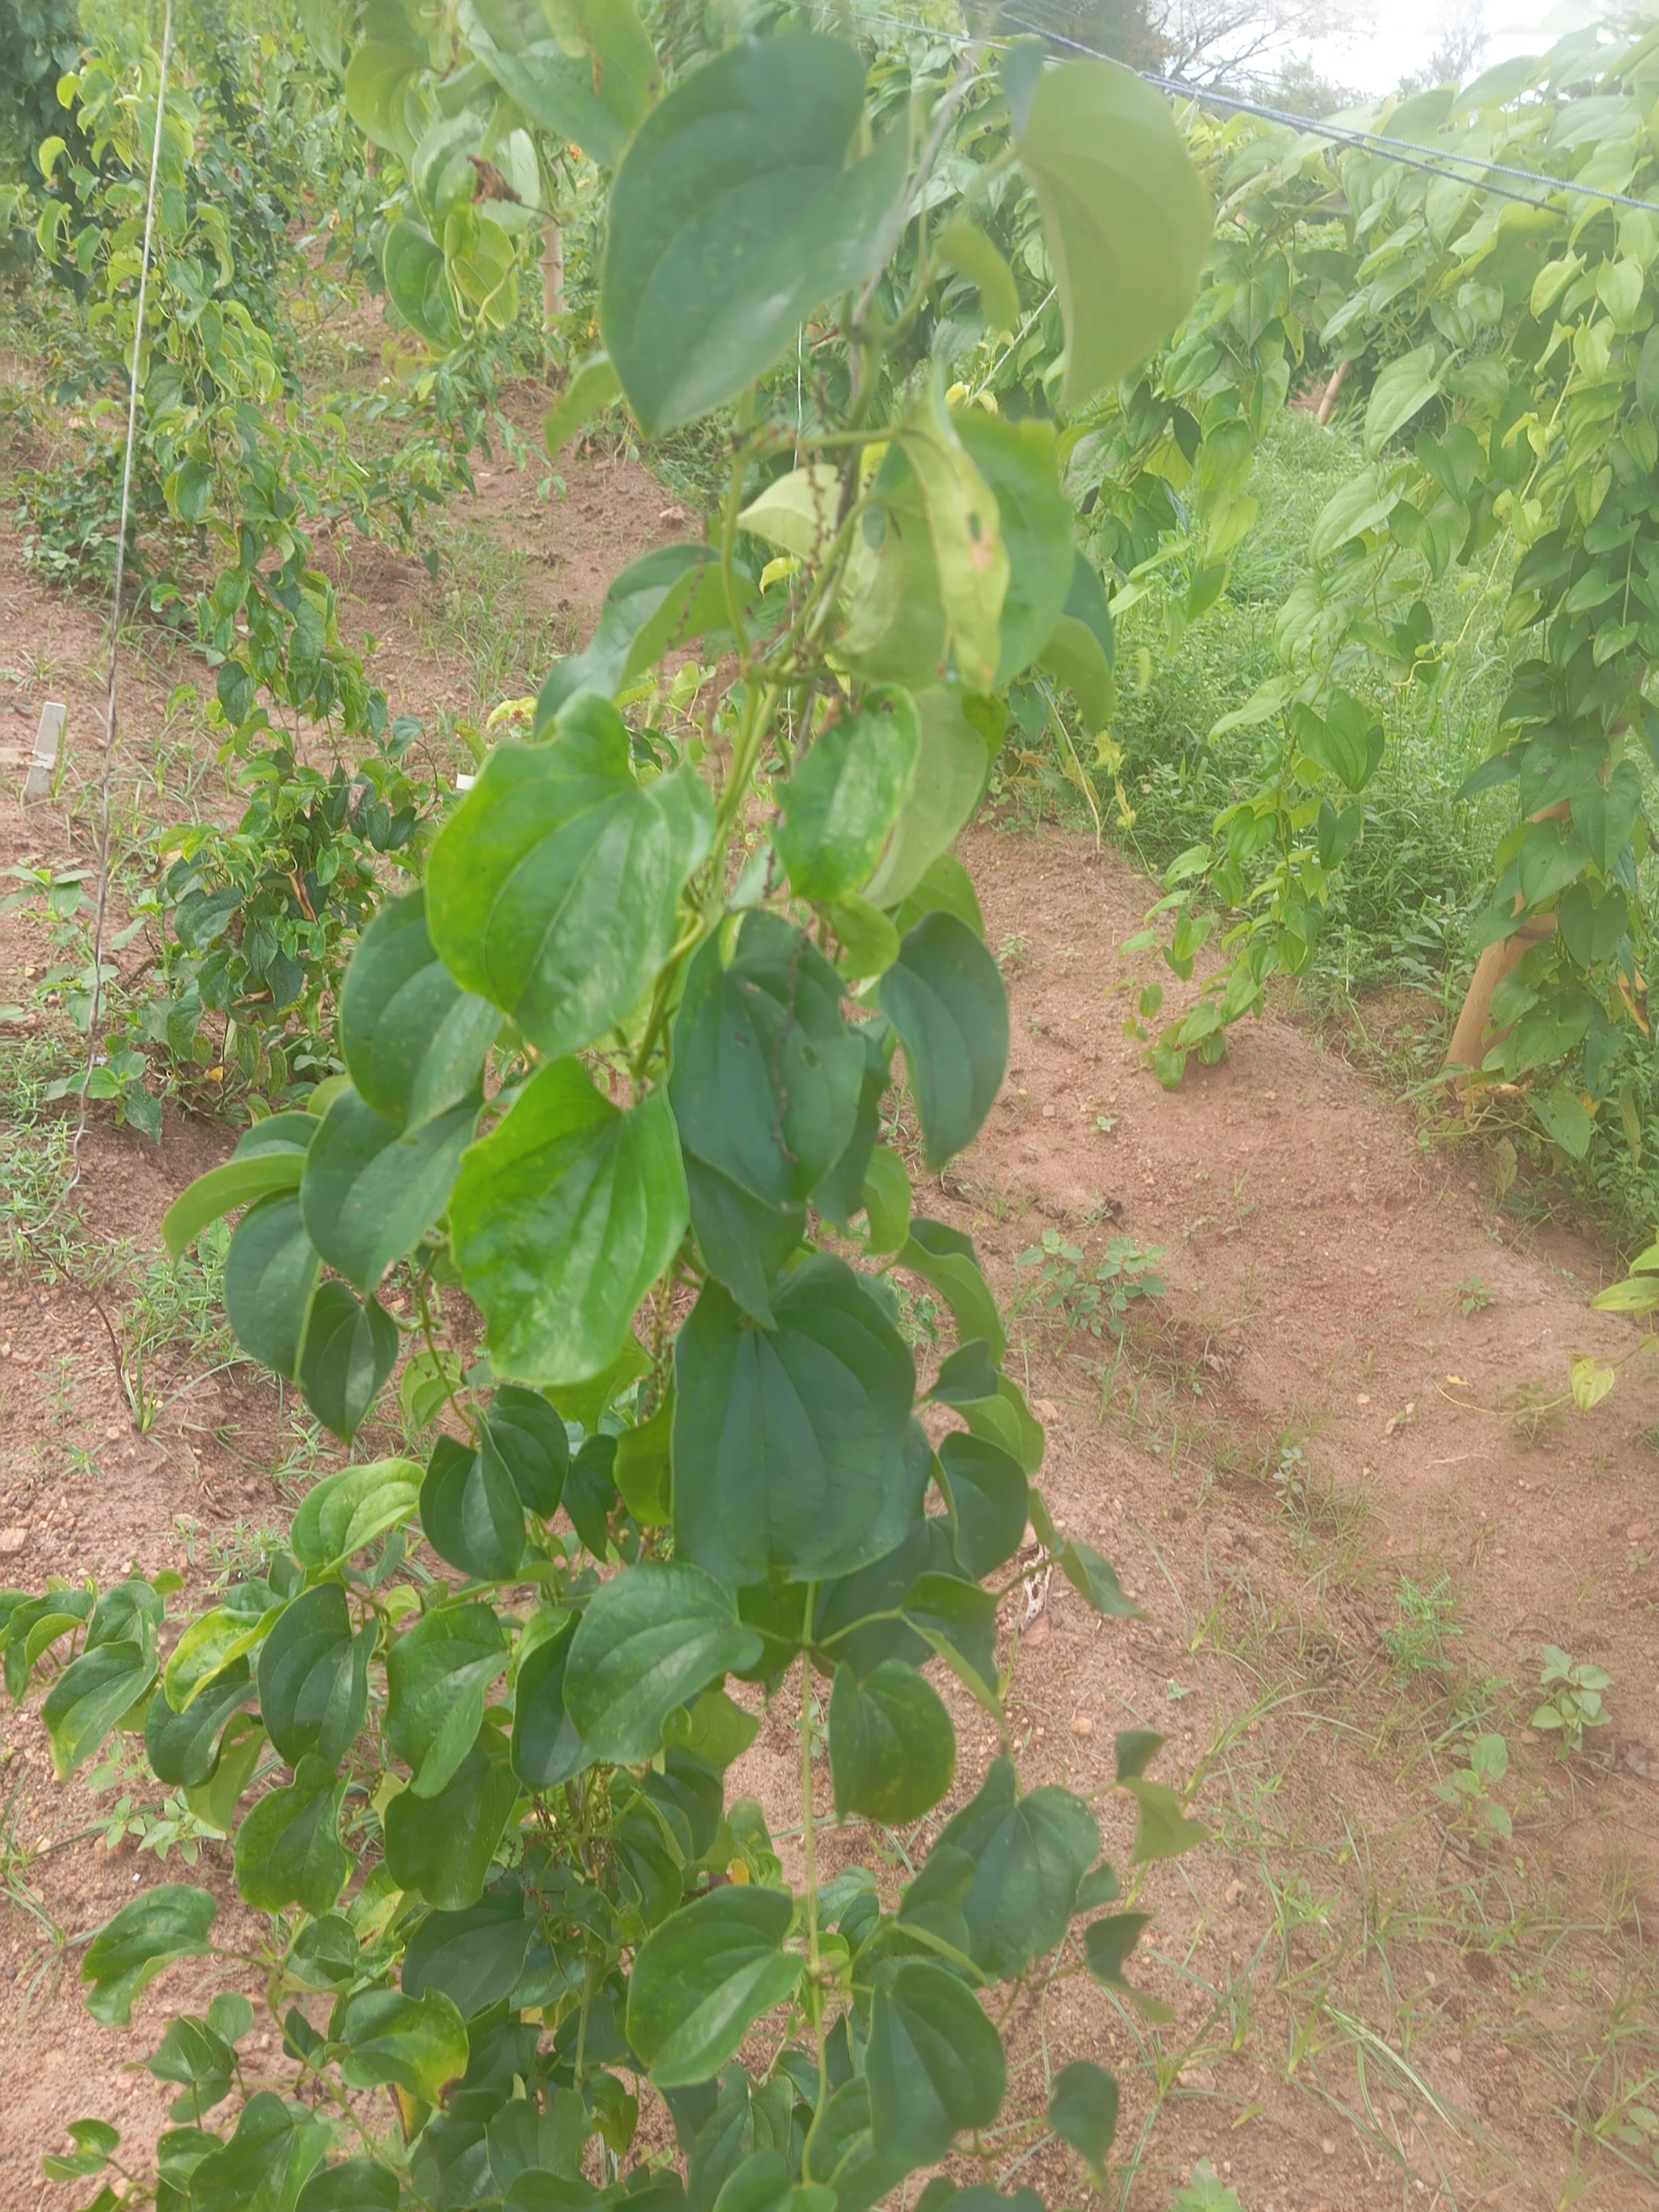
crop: yam
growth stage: sprouting emergence
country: Nigeria
